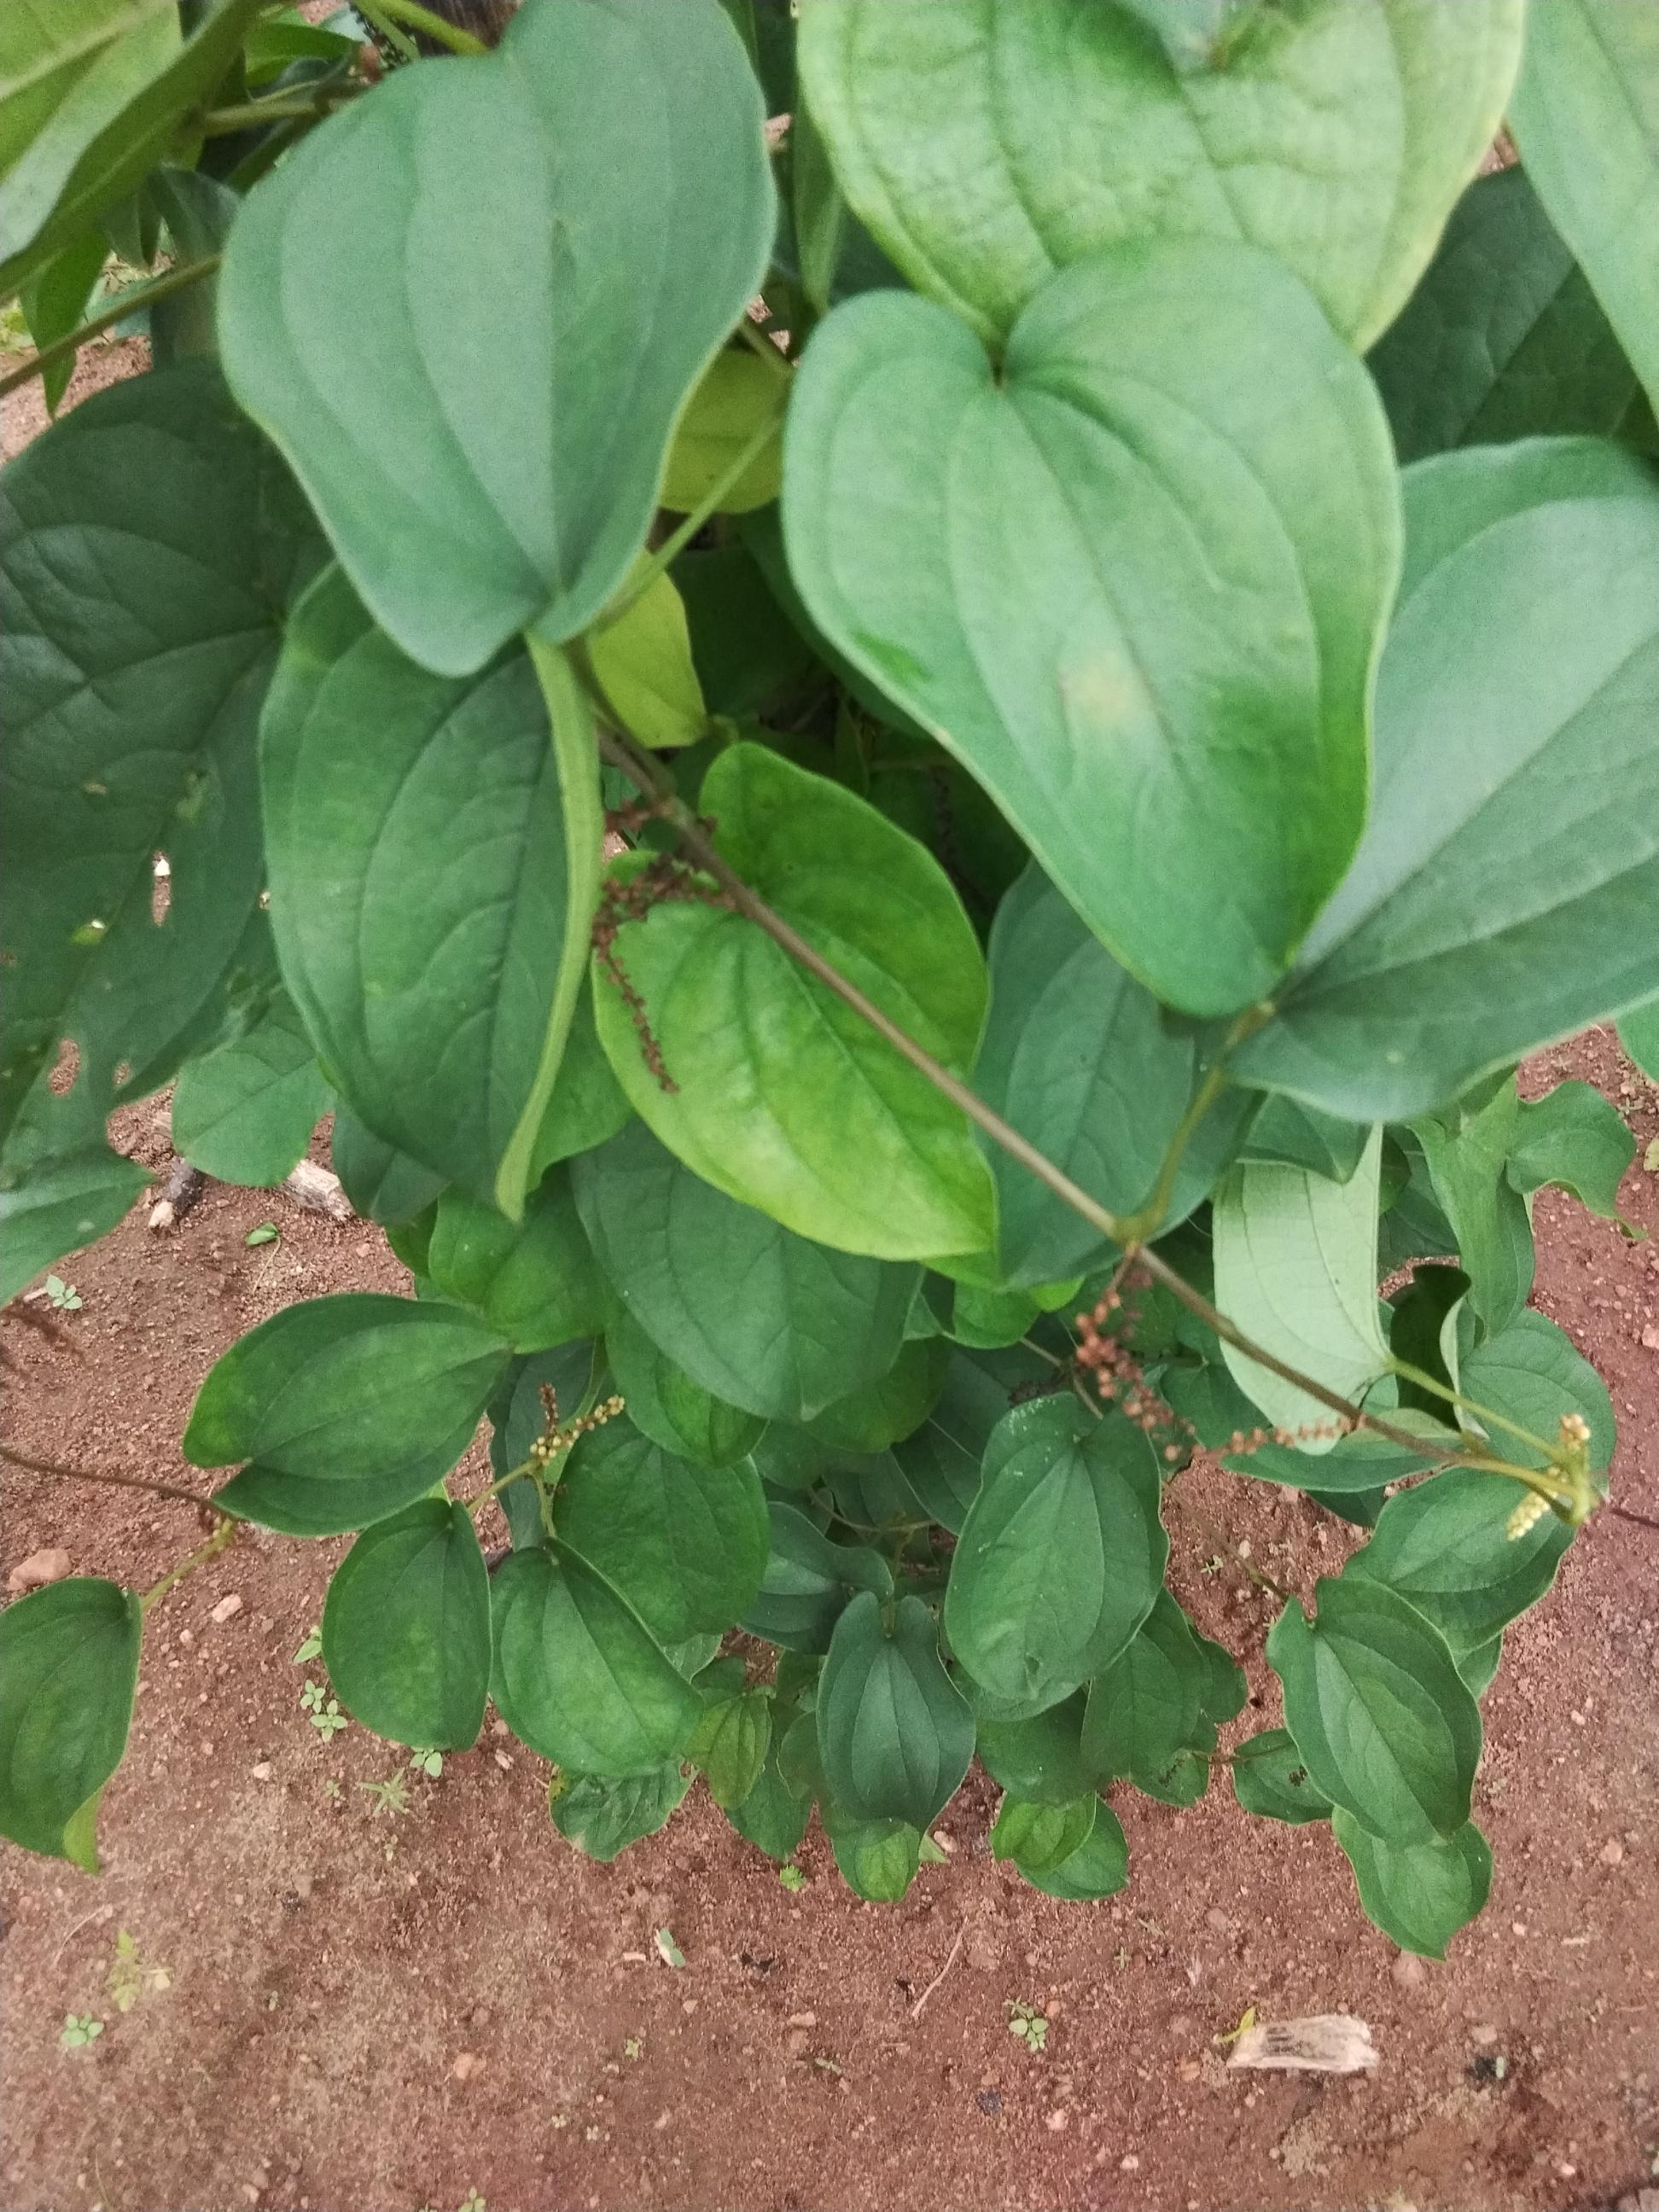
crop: yam
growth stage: vegetative
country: Nigeria
